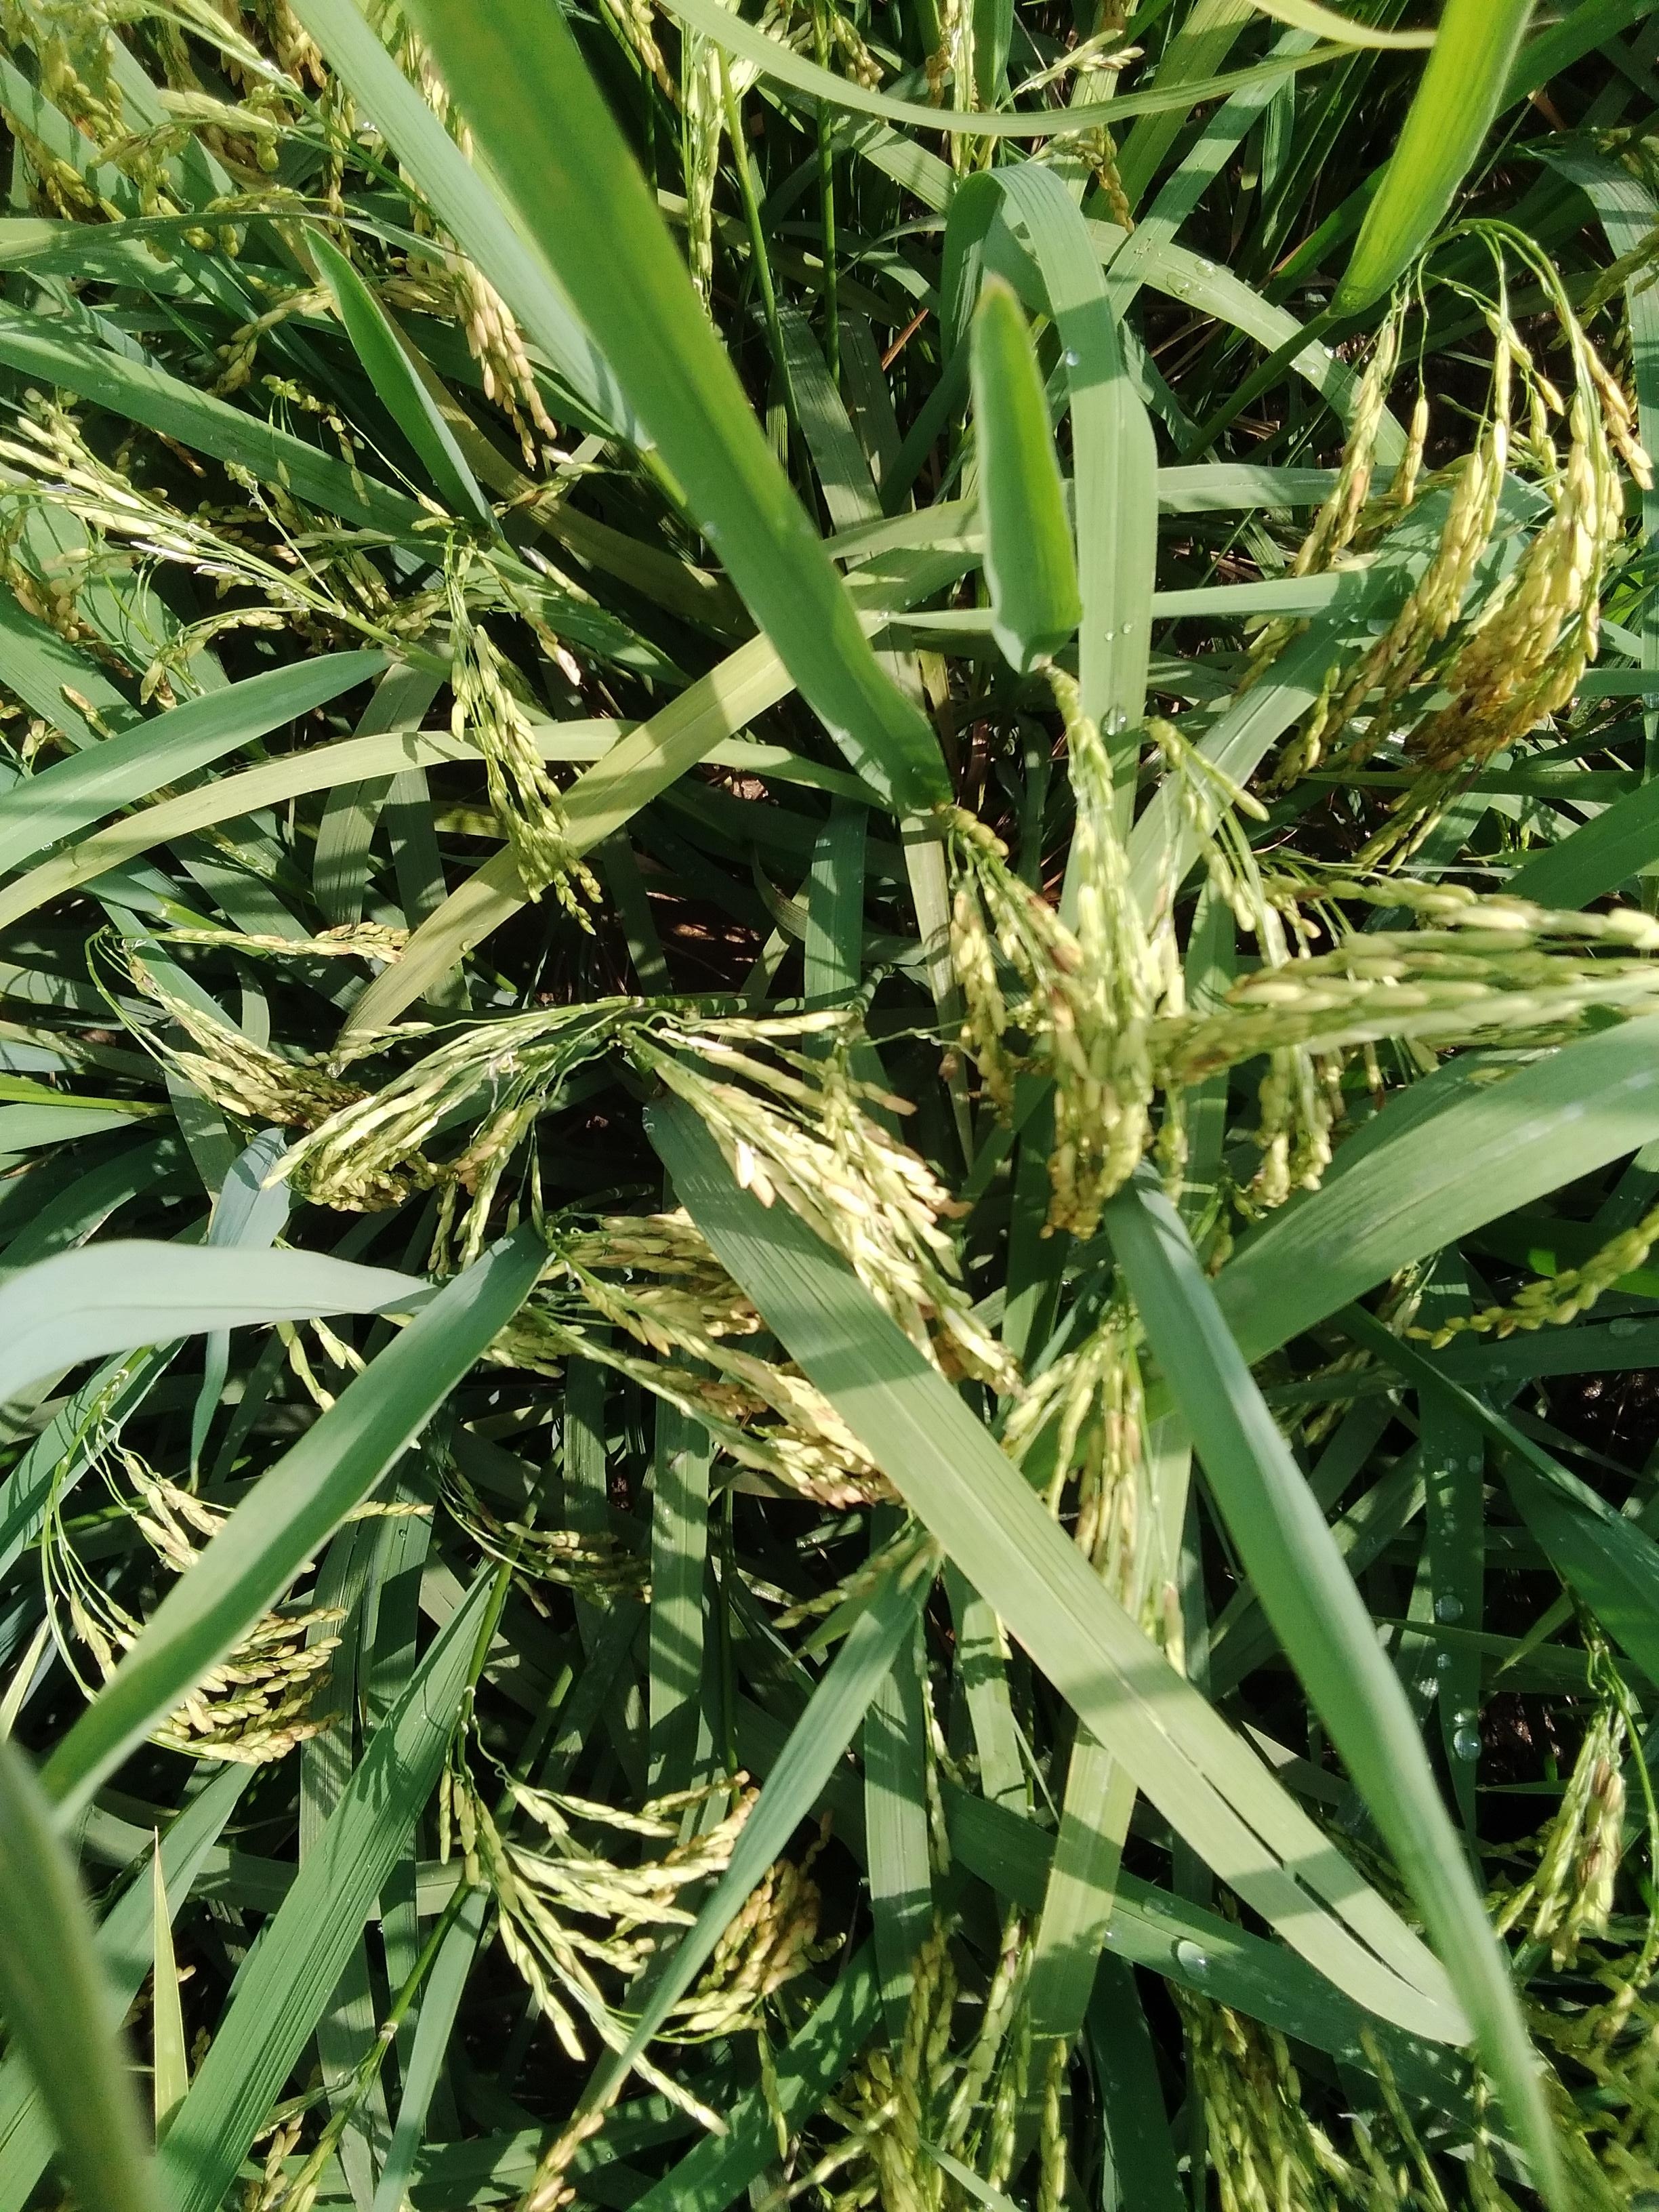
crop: rice
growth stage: ripening
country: Nigeria
